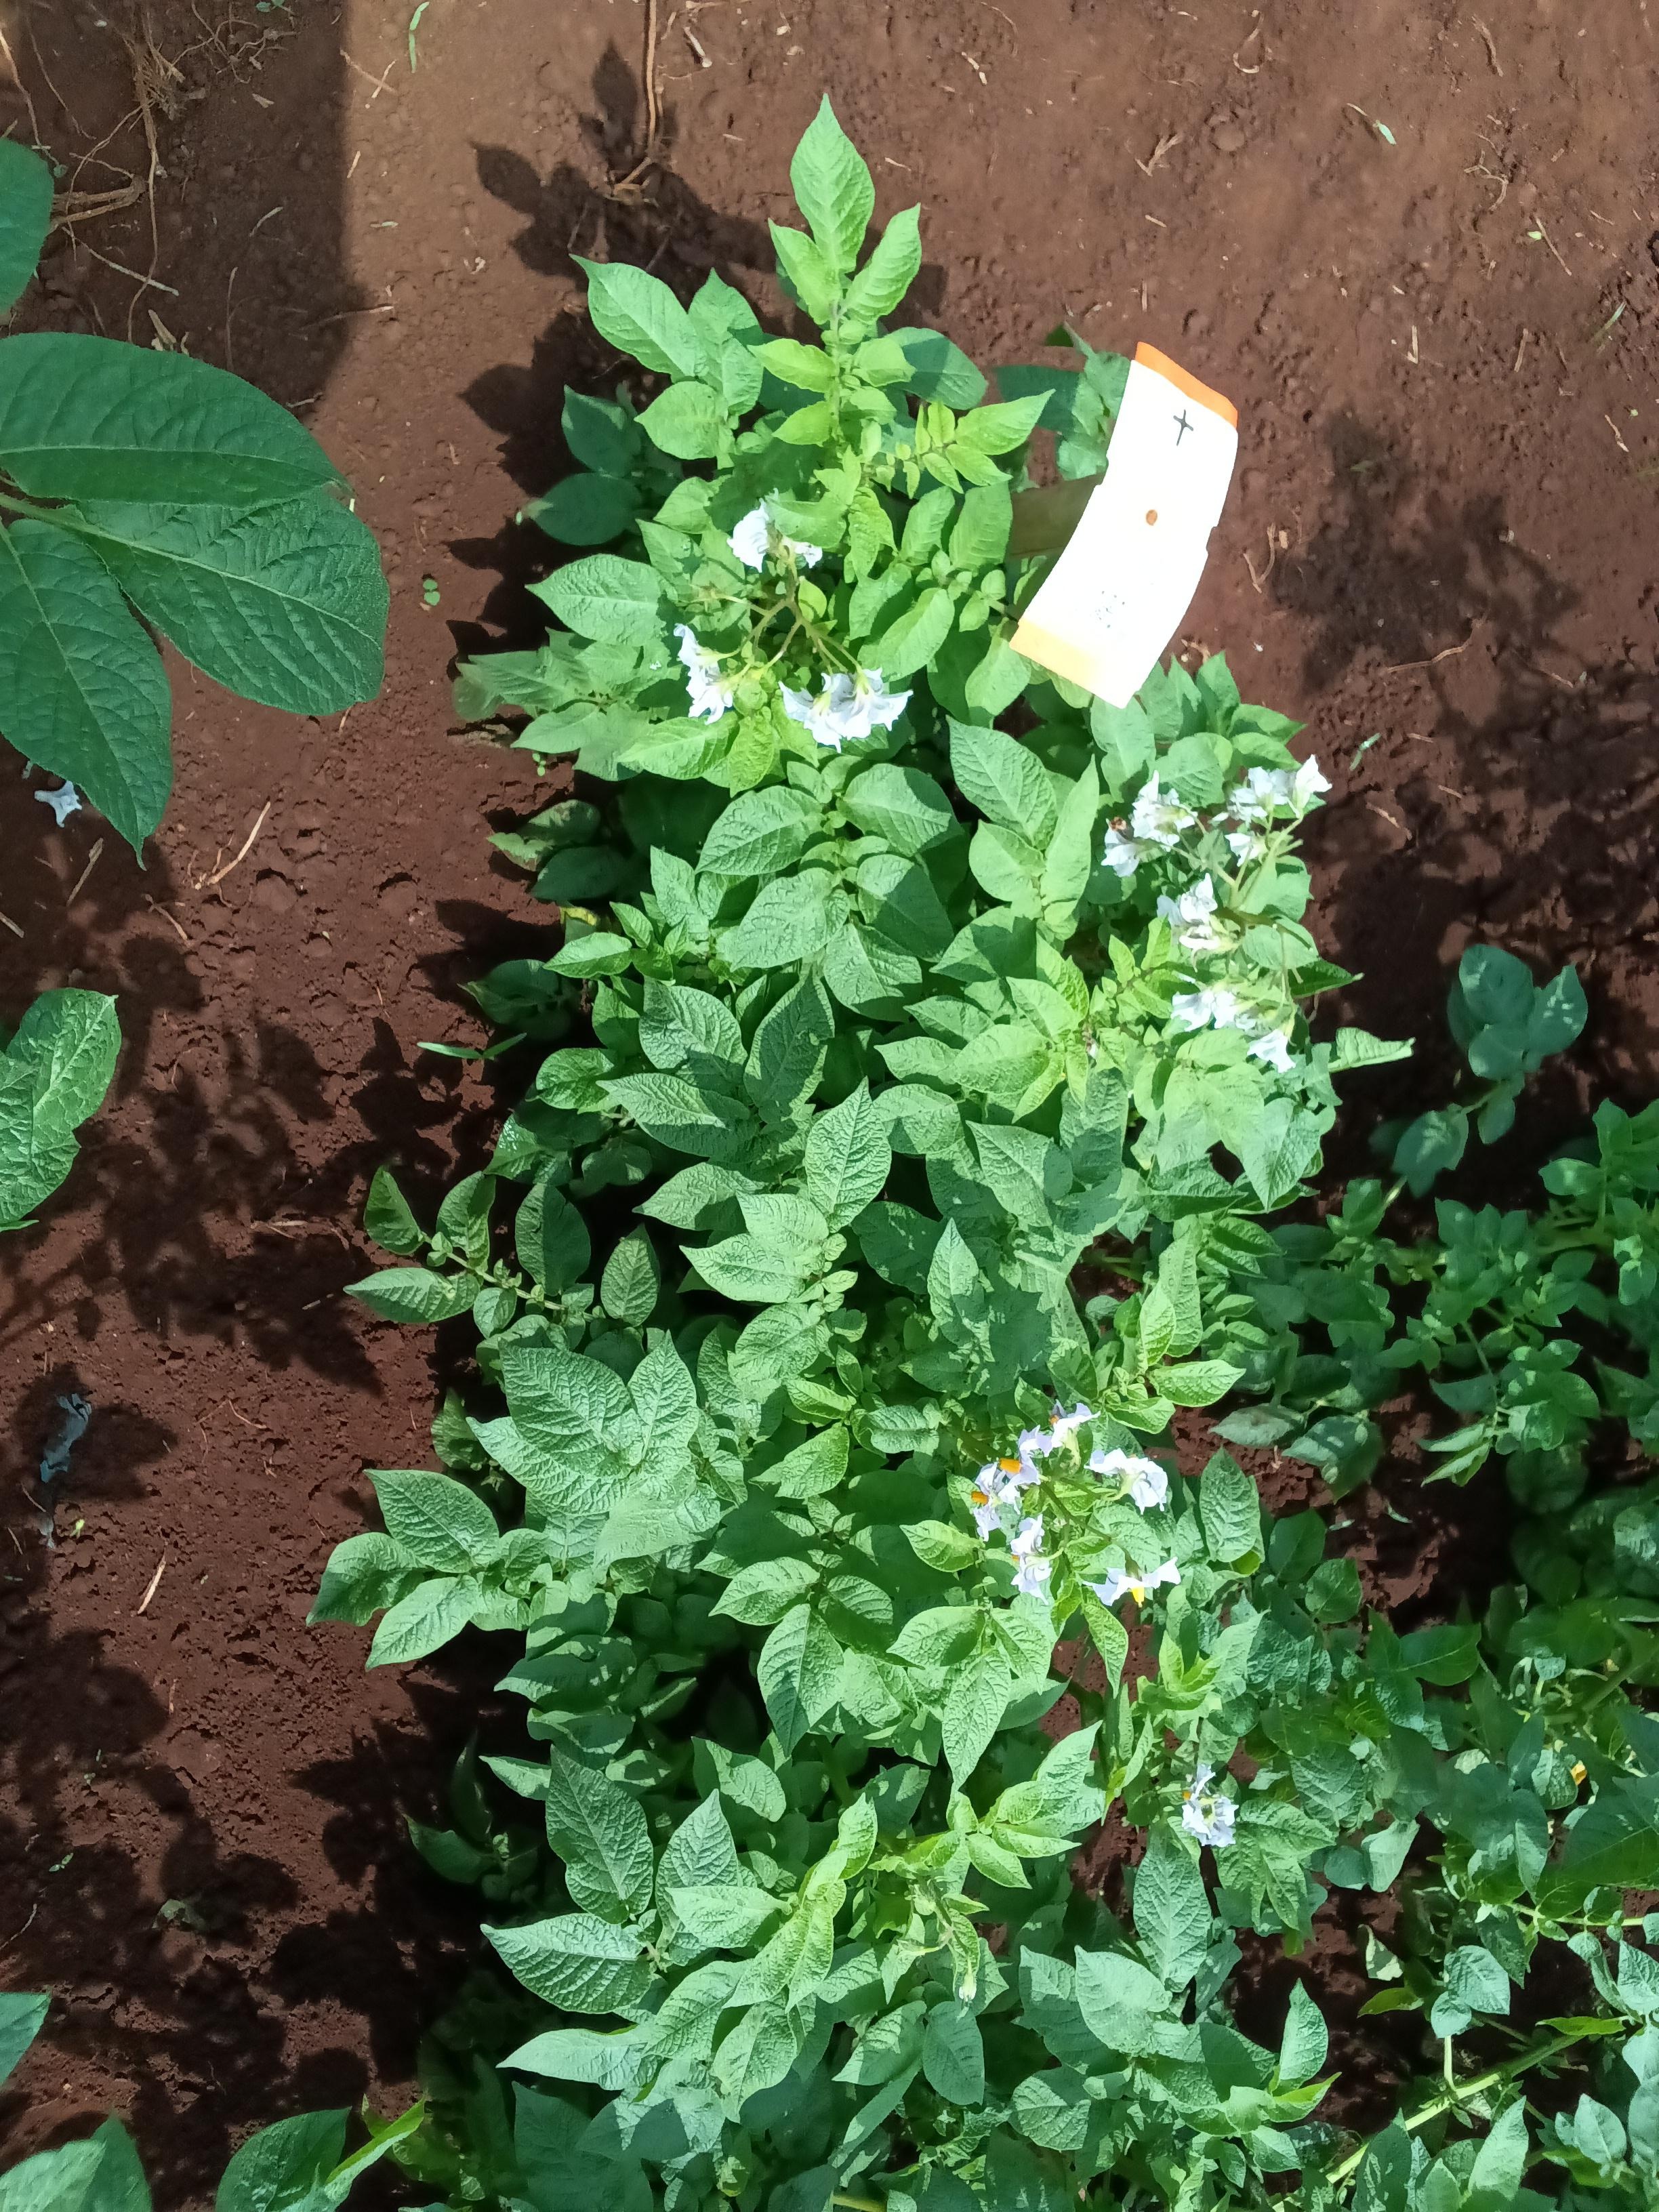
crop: potato
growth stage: flowering
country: Kenya
